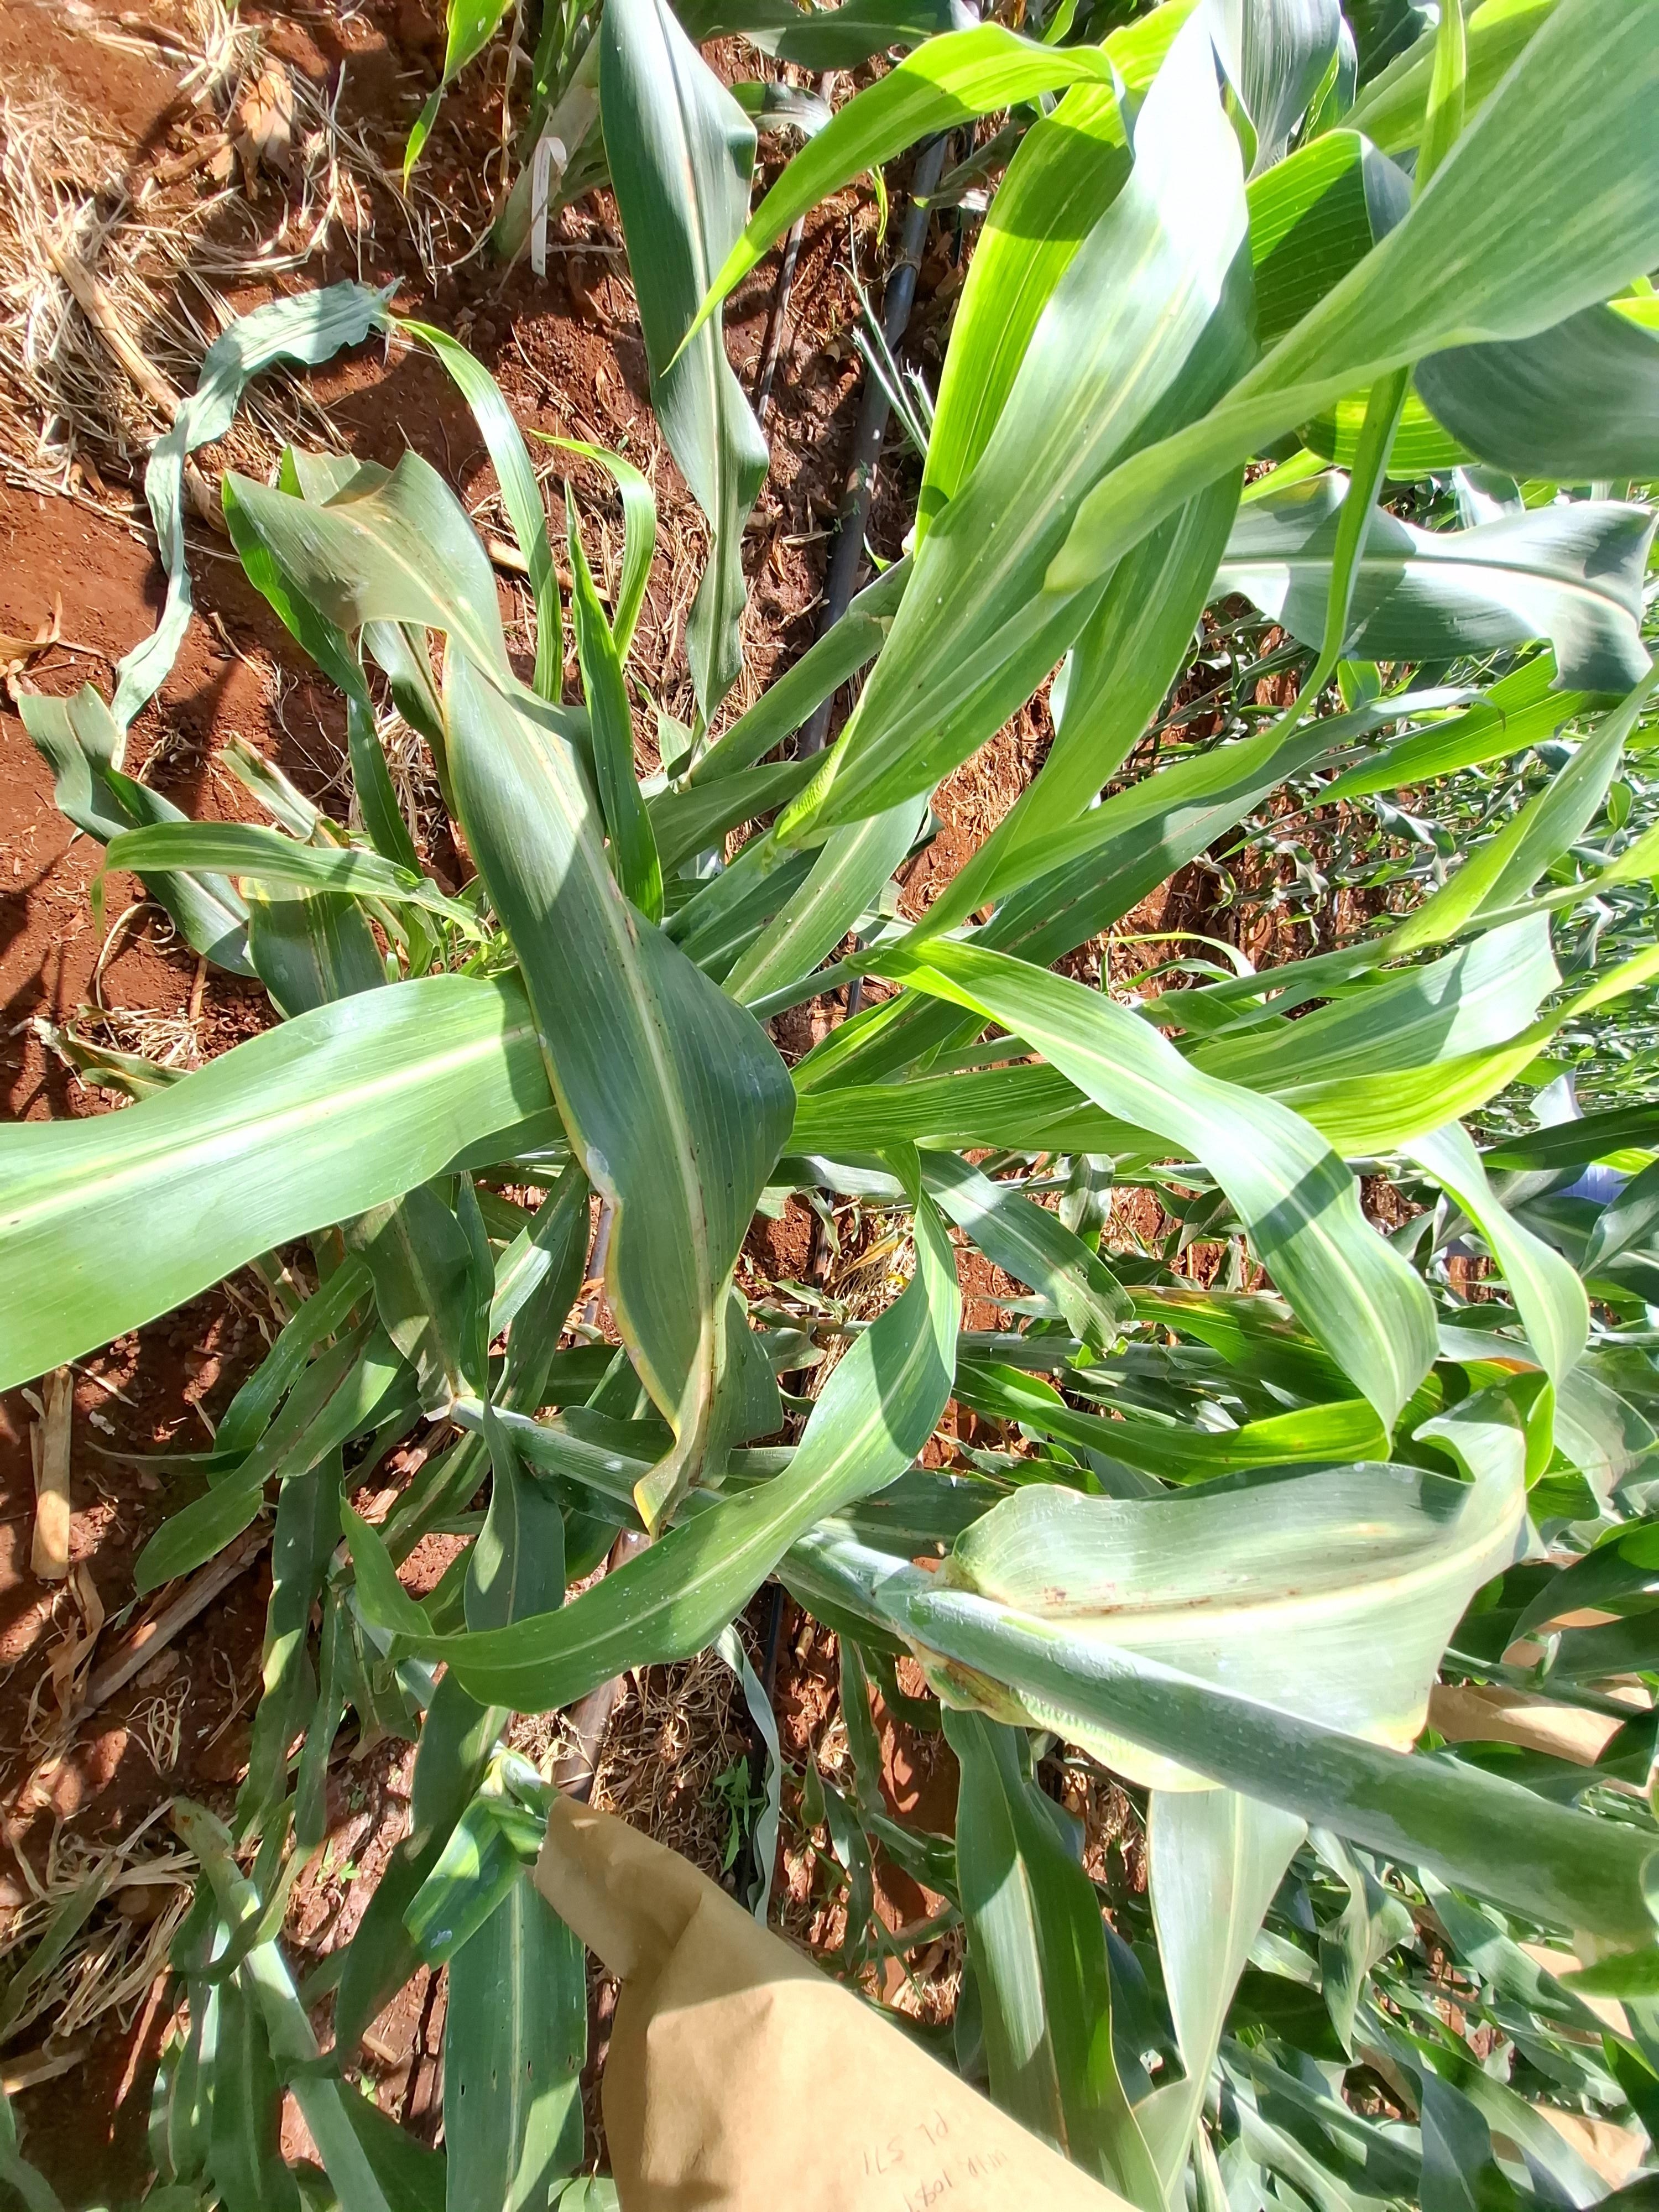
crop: sorghum
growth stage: heading tuber
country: Kenya
